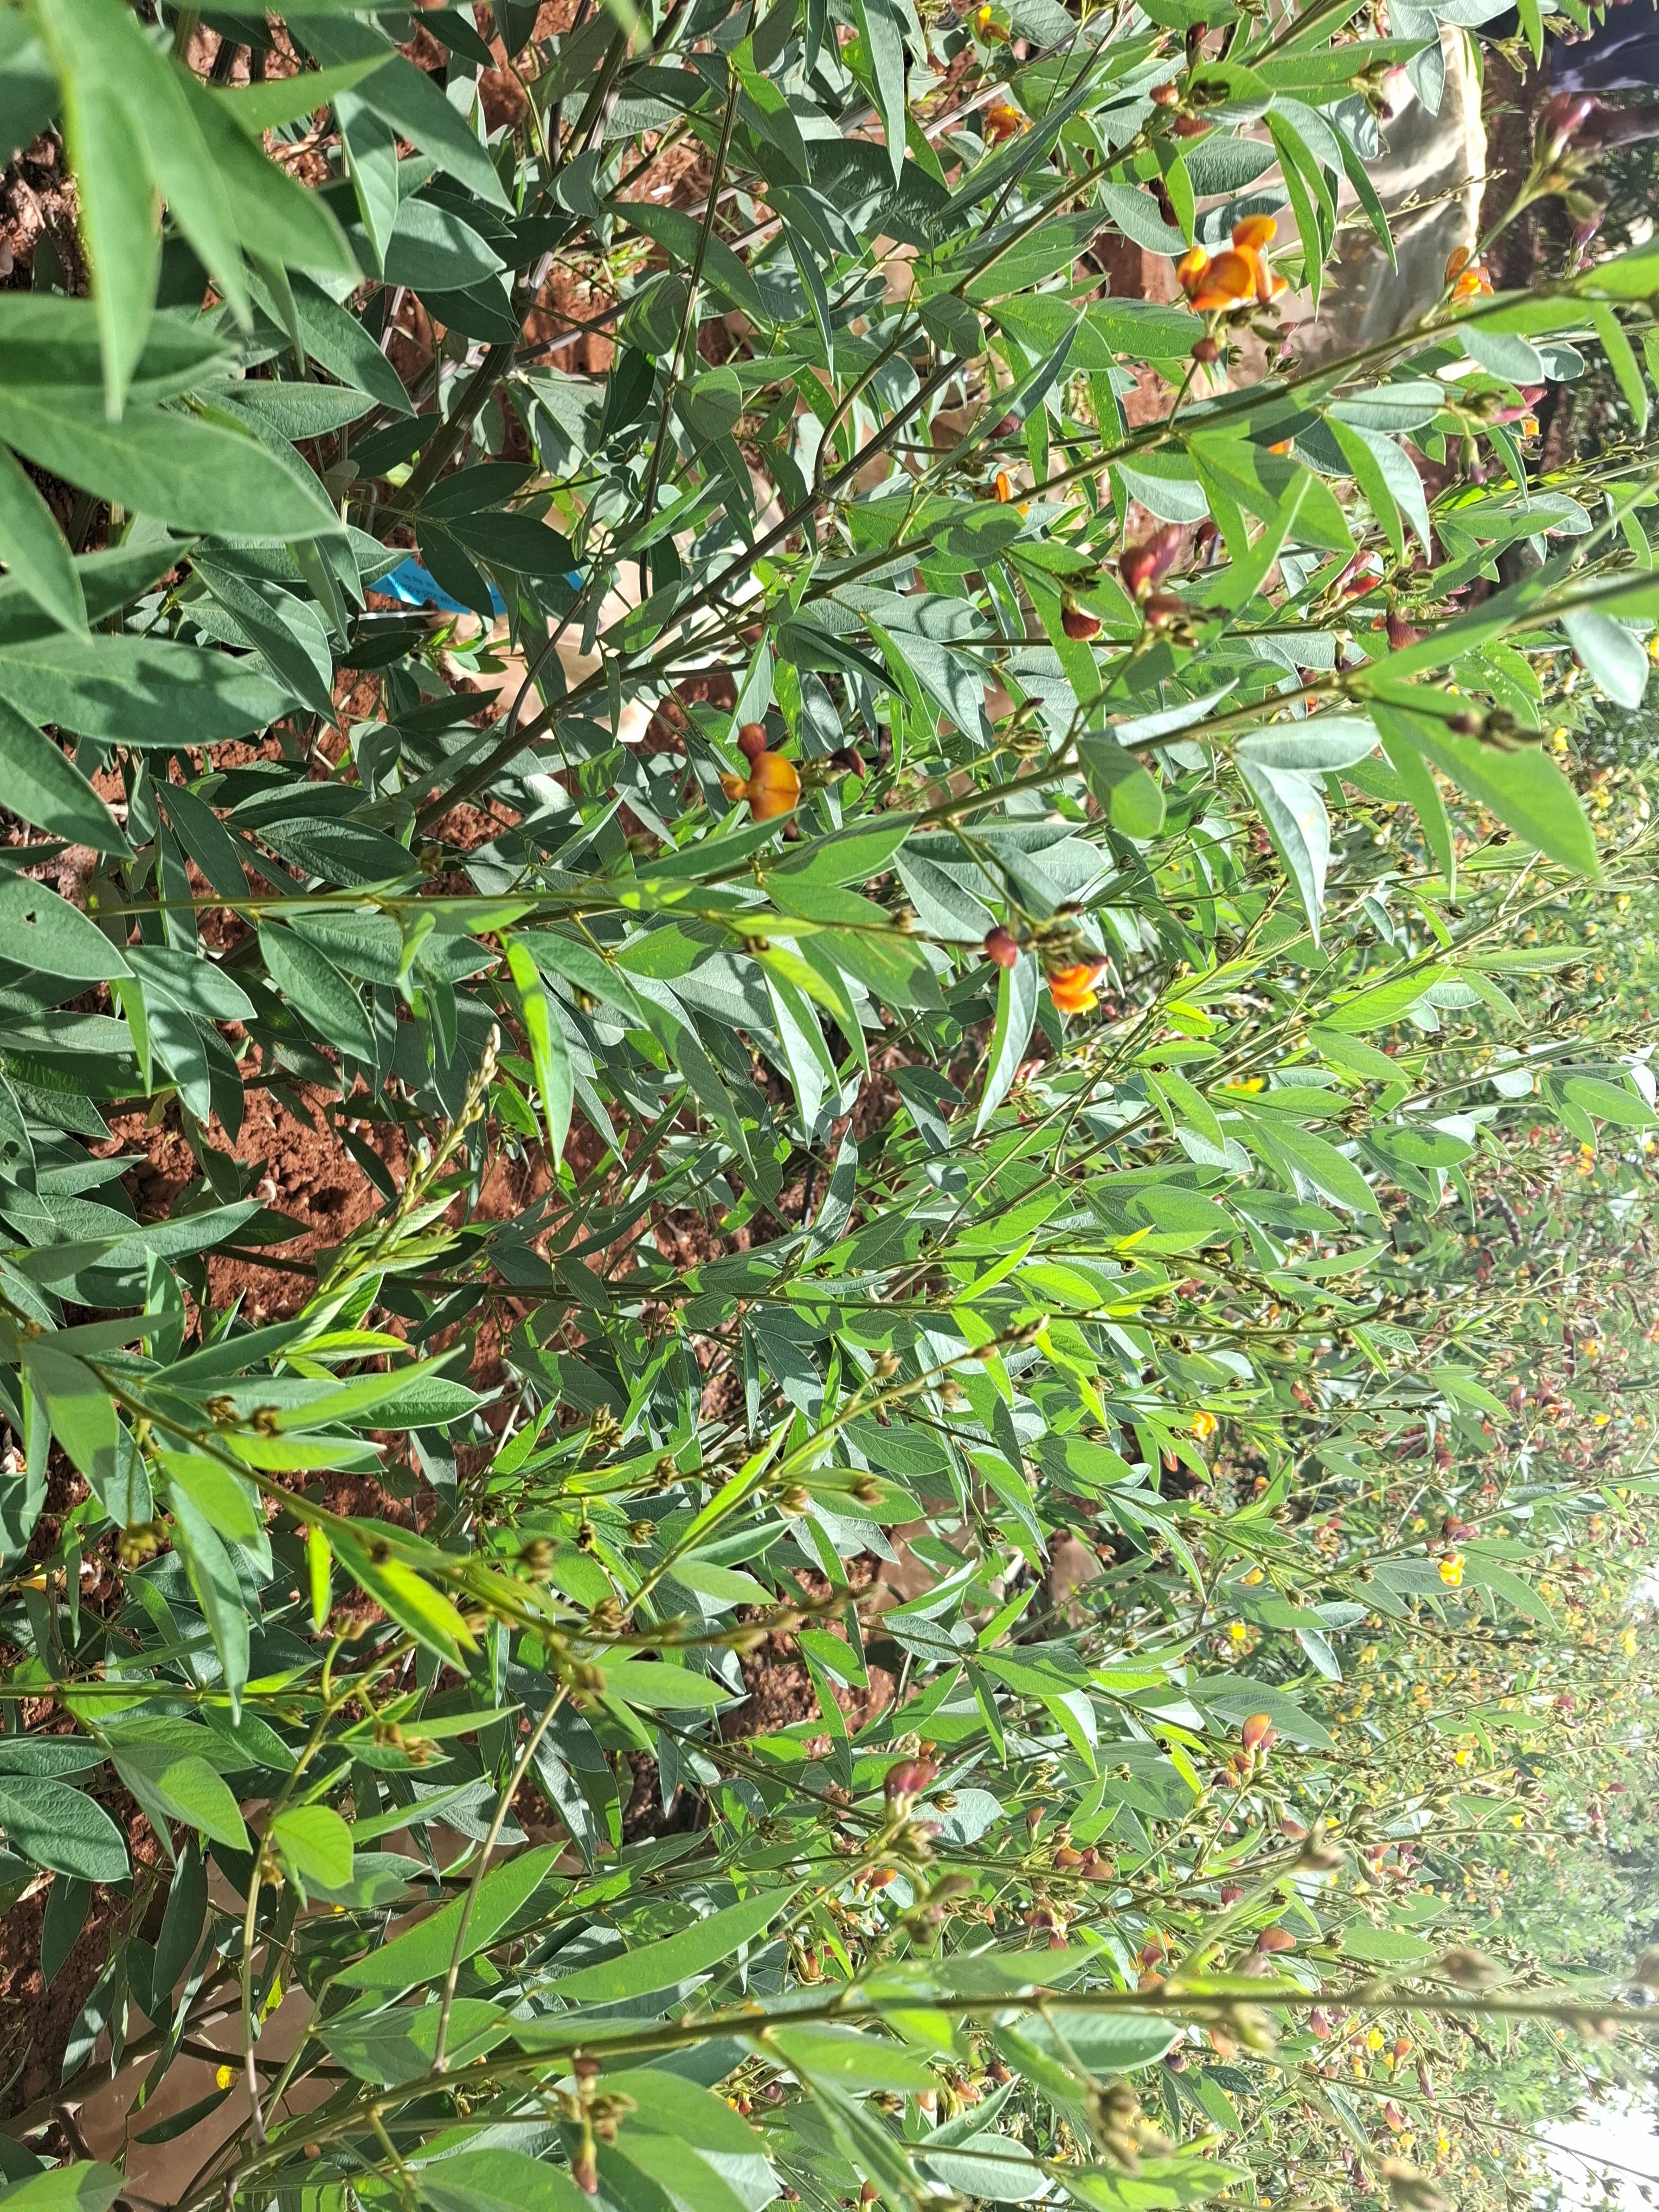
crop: pigeonpea
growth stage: development pod
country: Kenya
